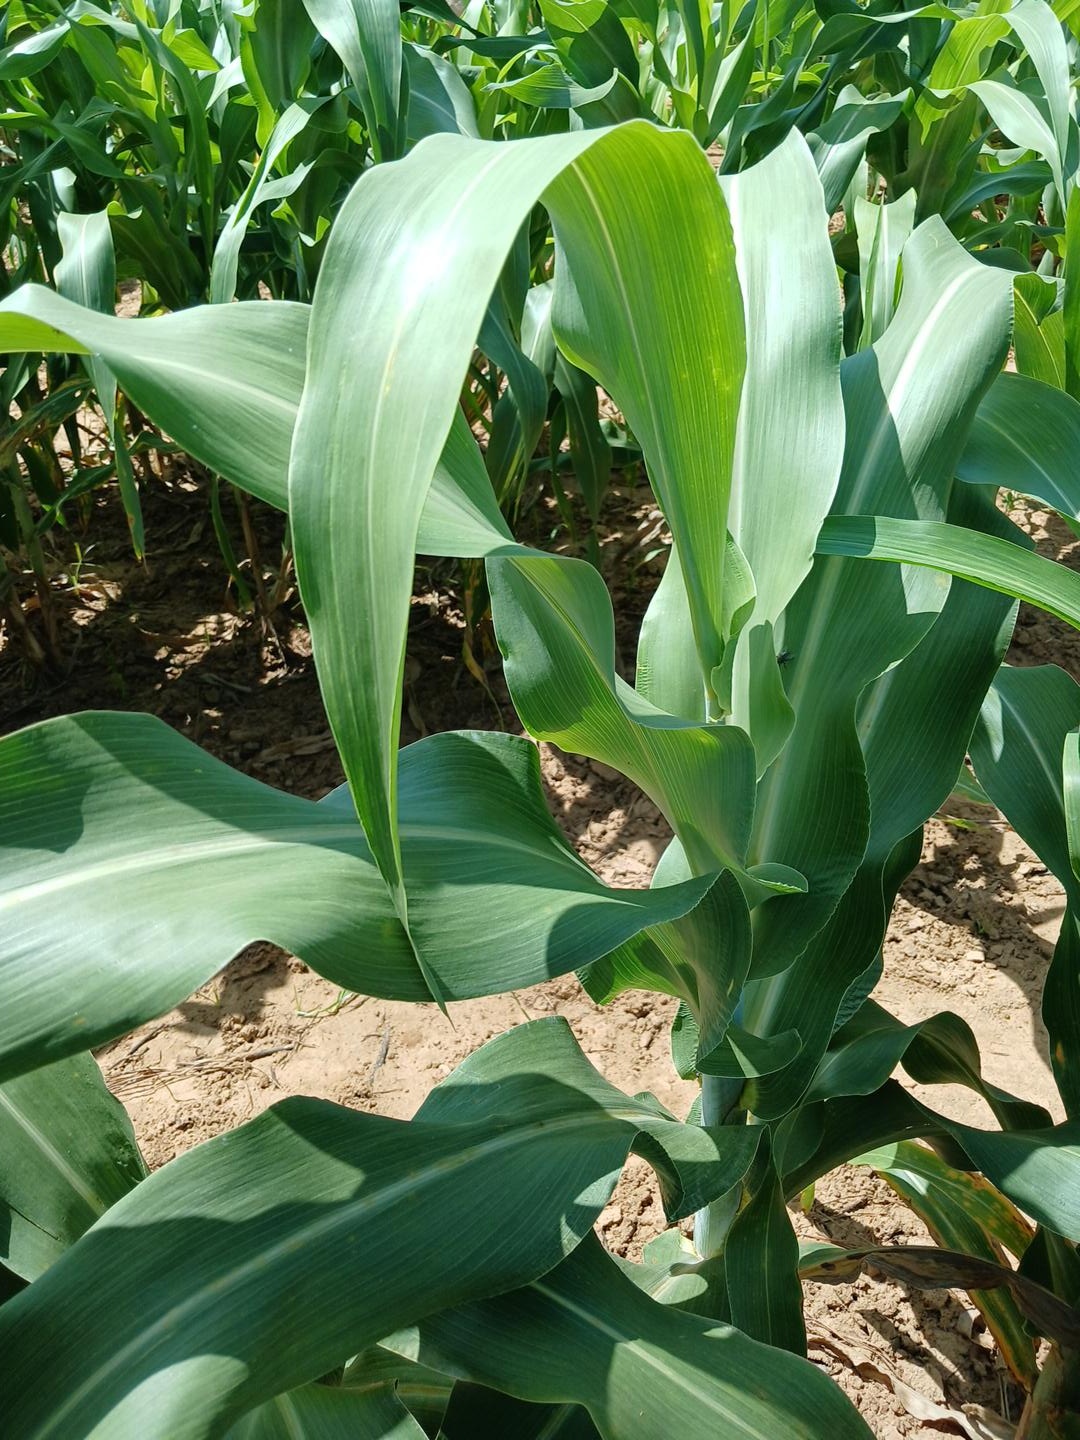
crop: sorghum
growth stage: vegetative
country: Senegal
